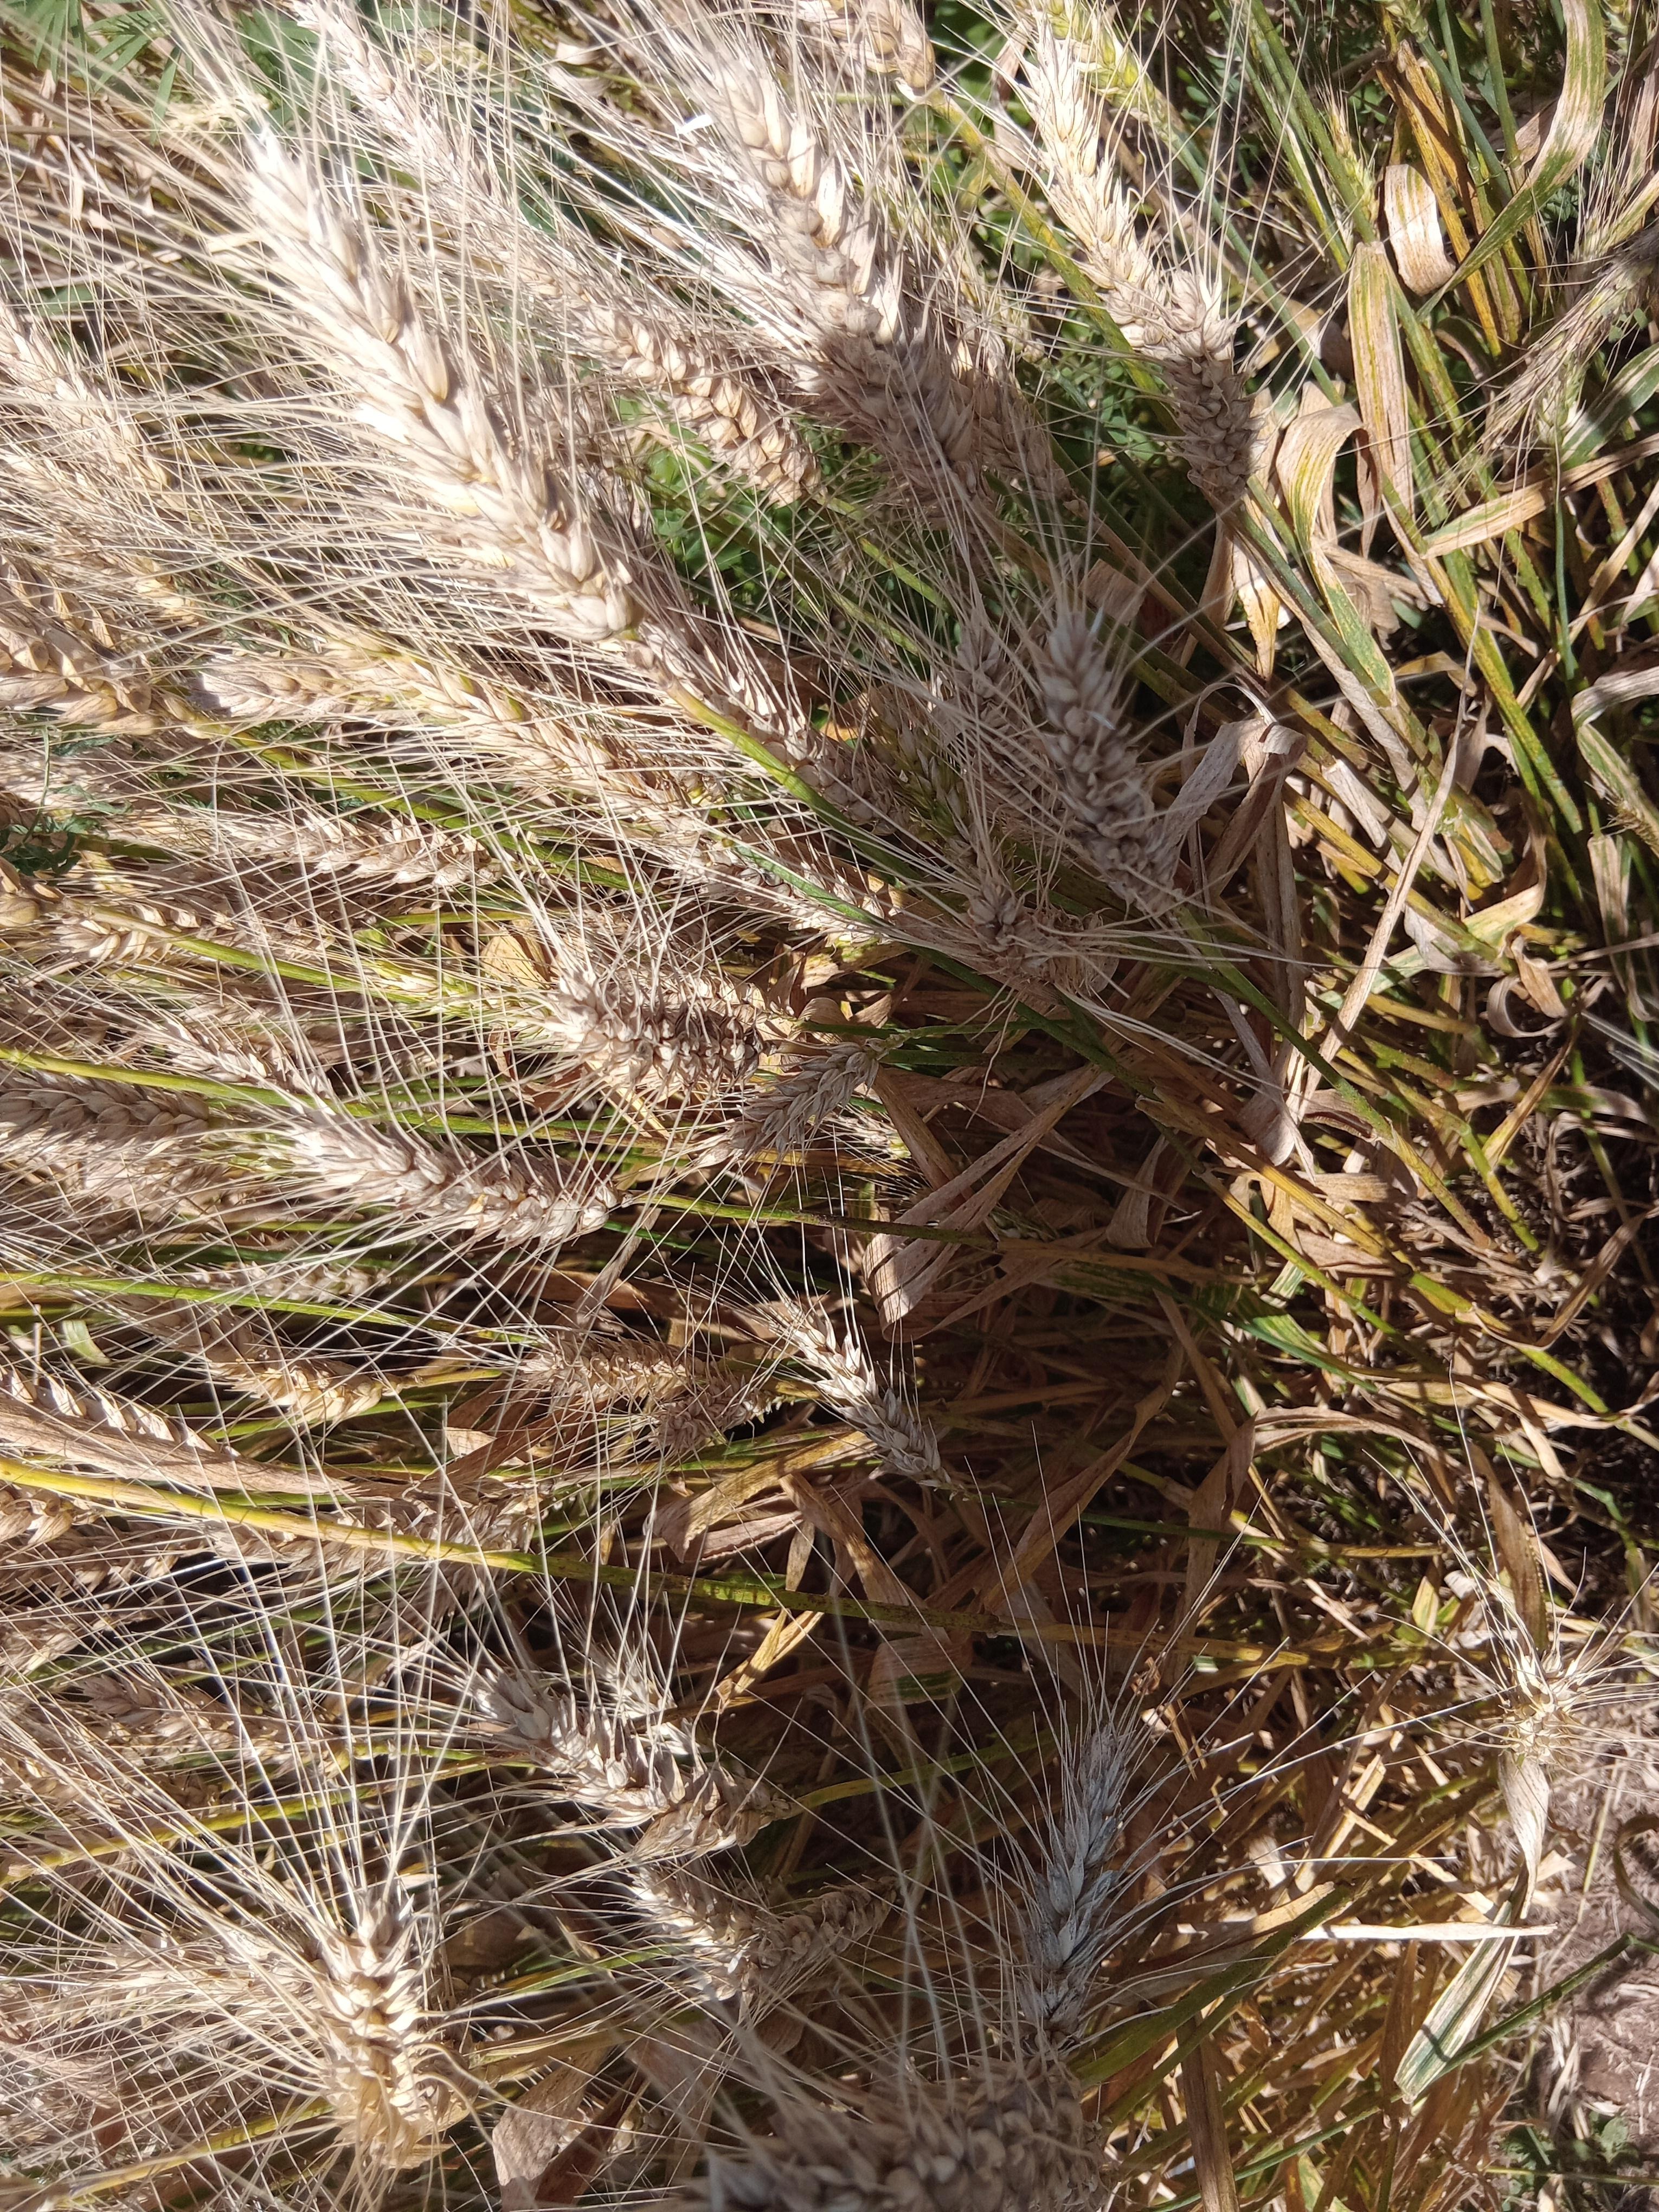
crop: wheat
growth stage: maturity
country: Kenya
